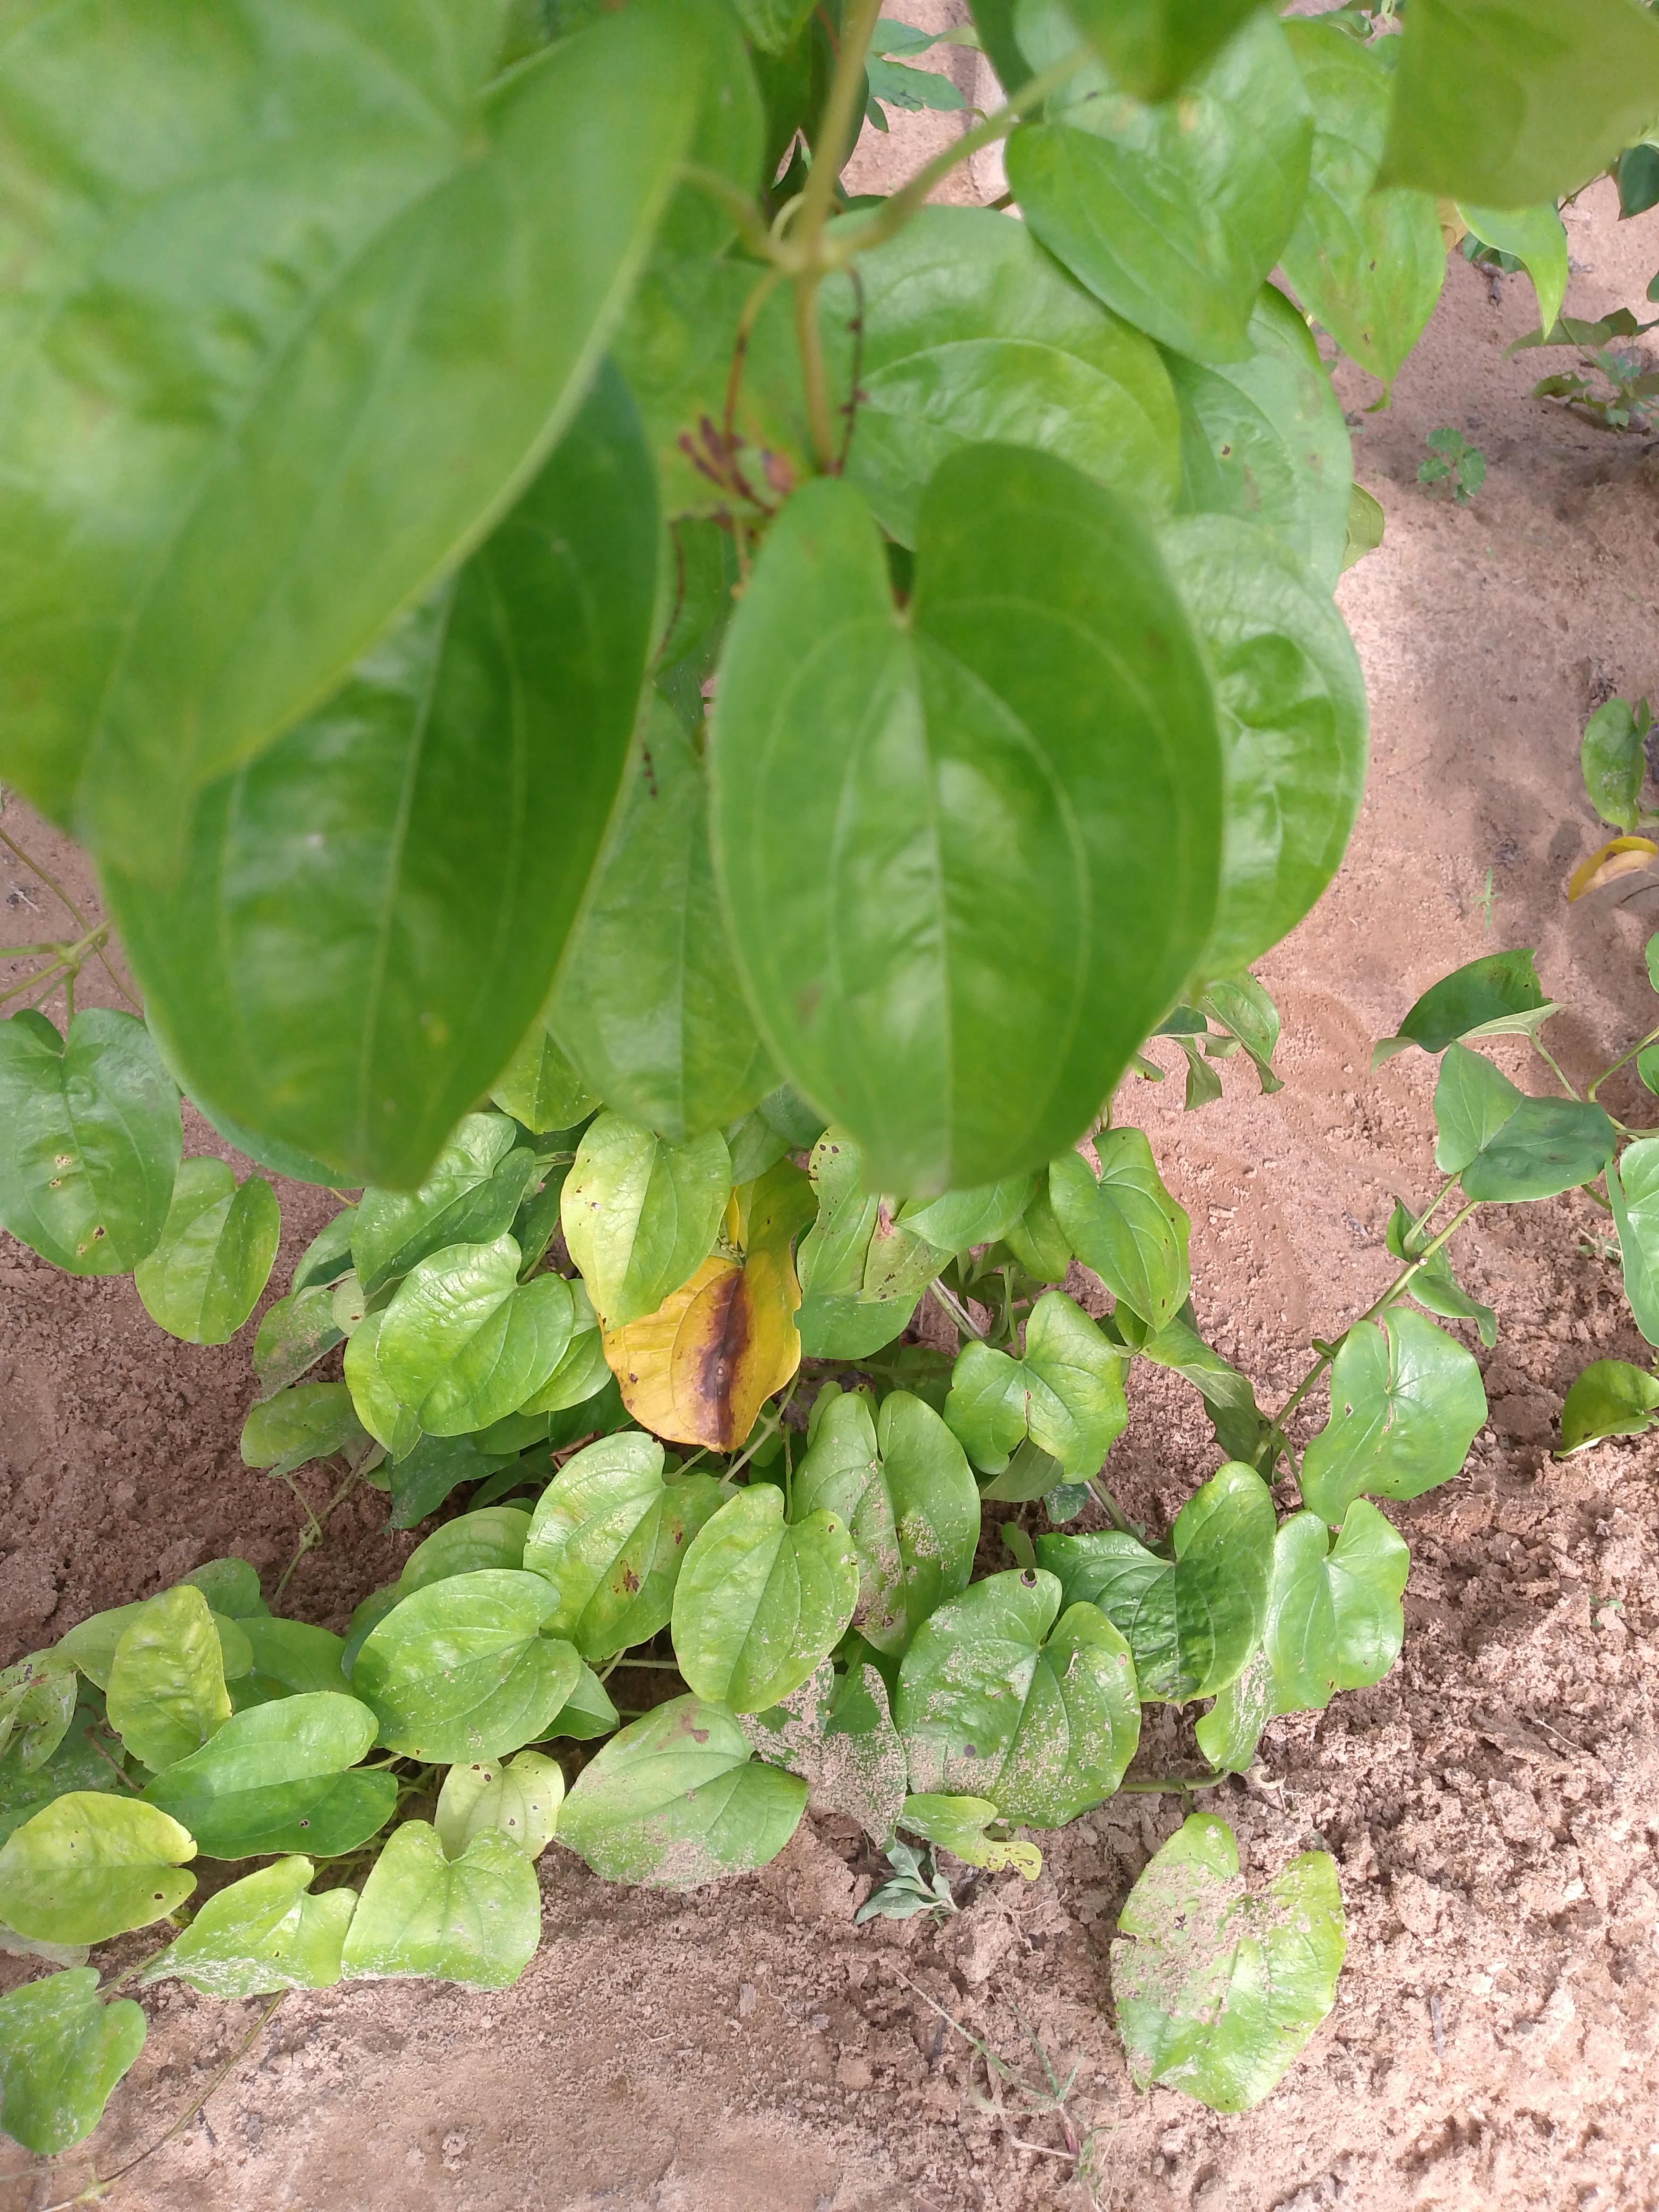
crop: yam
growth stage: vegetative
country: Nigeria
